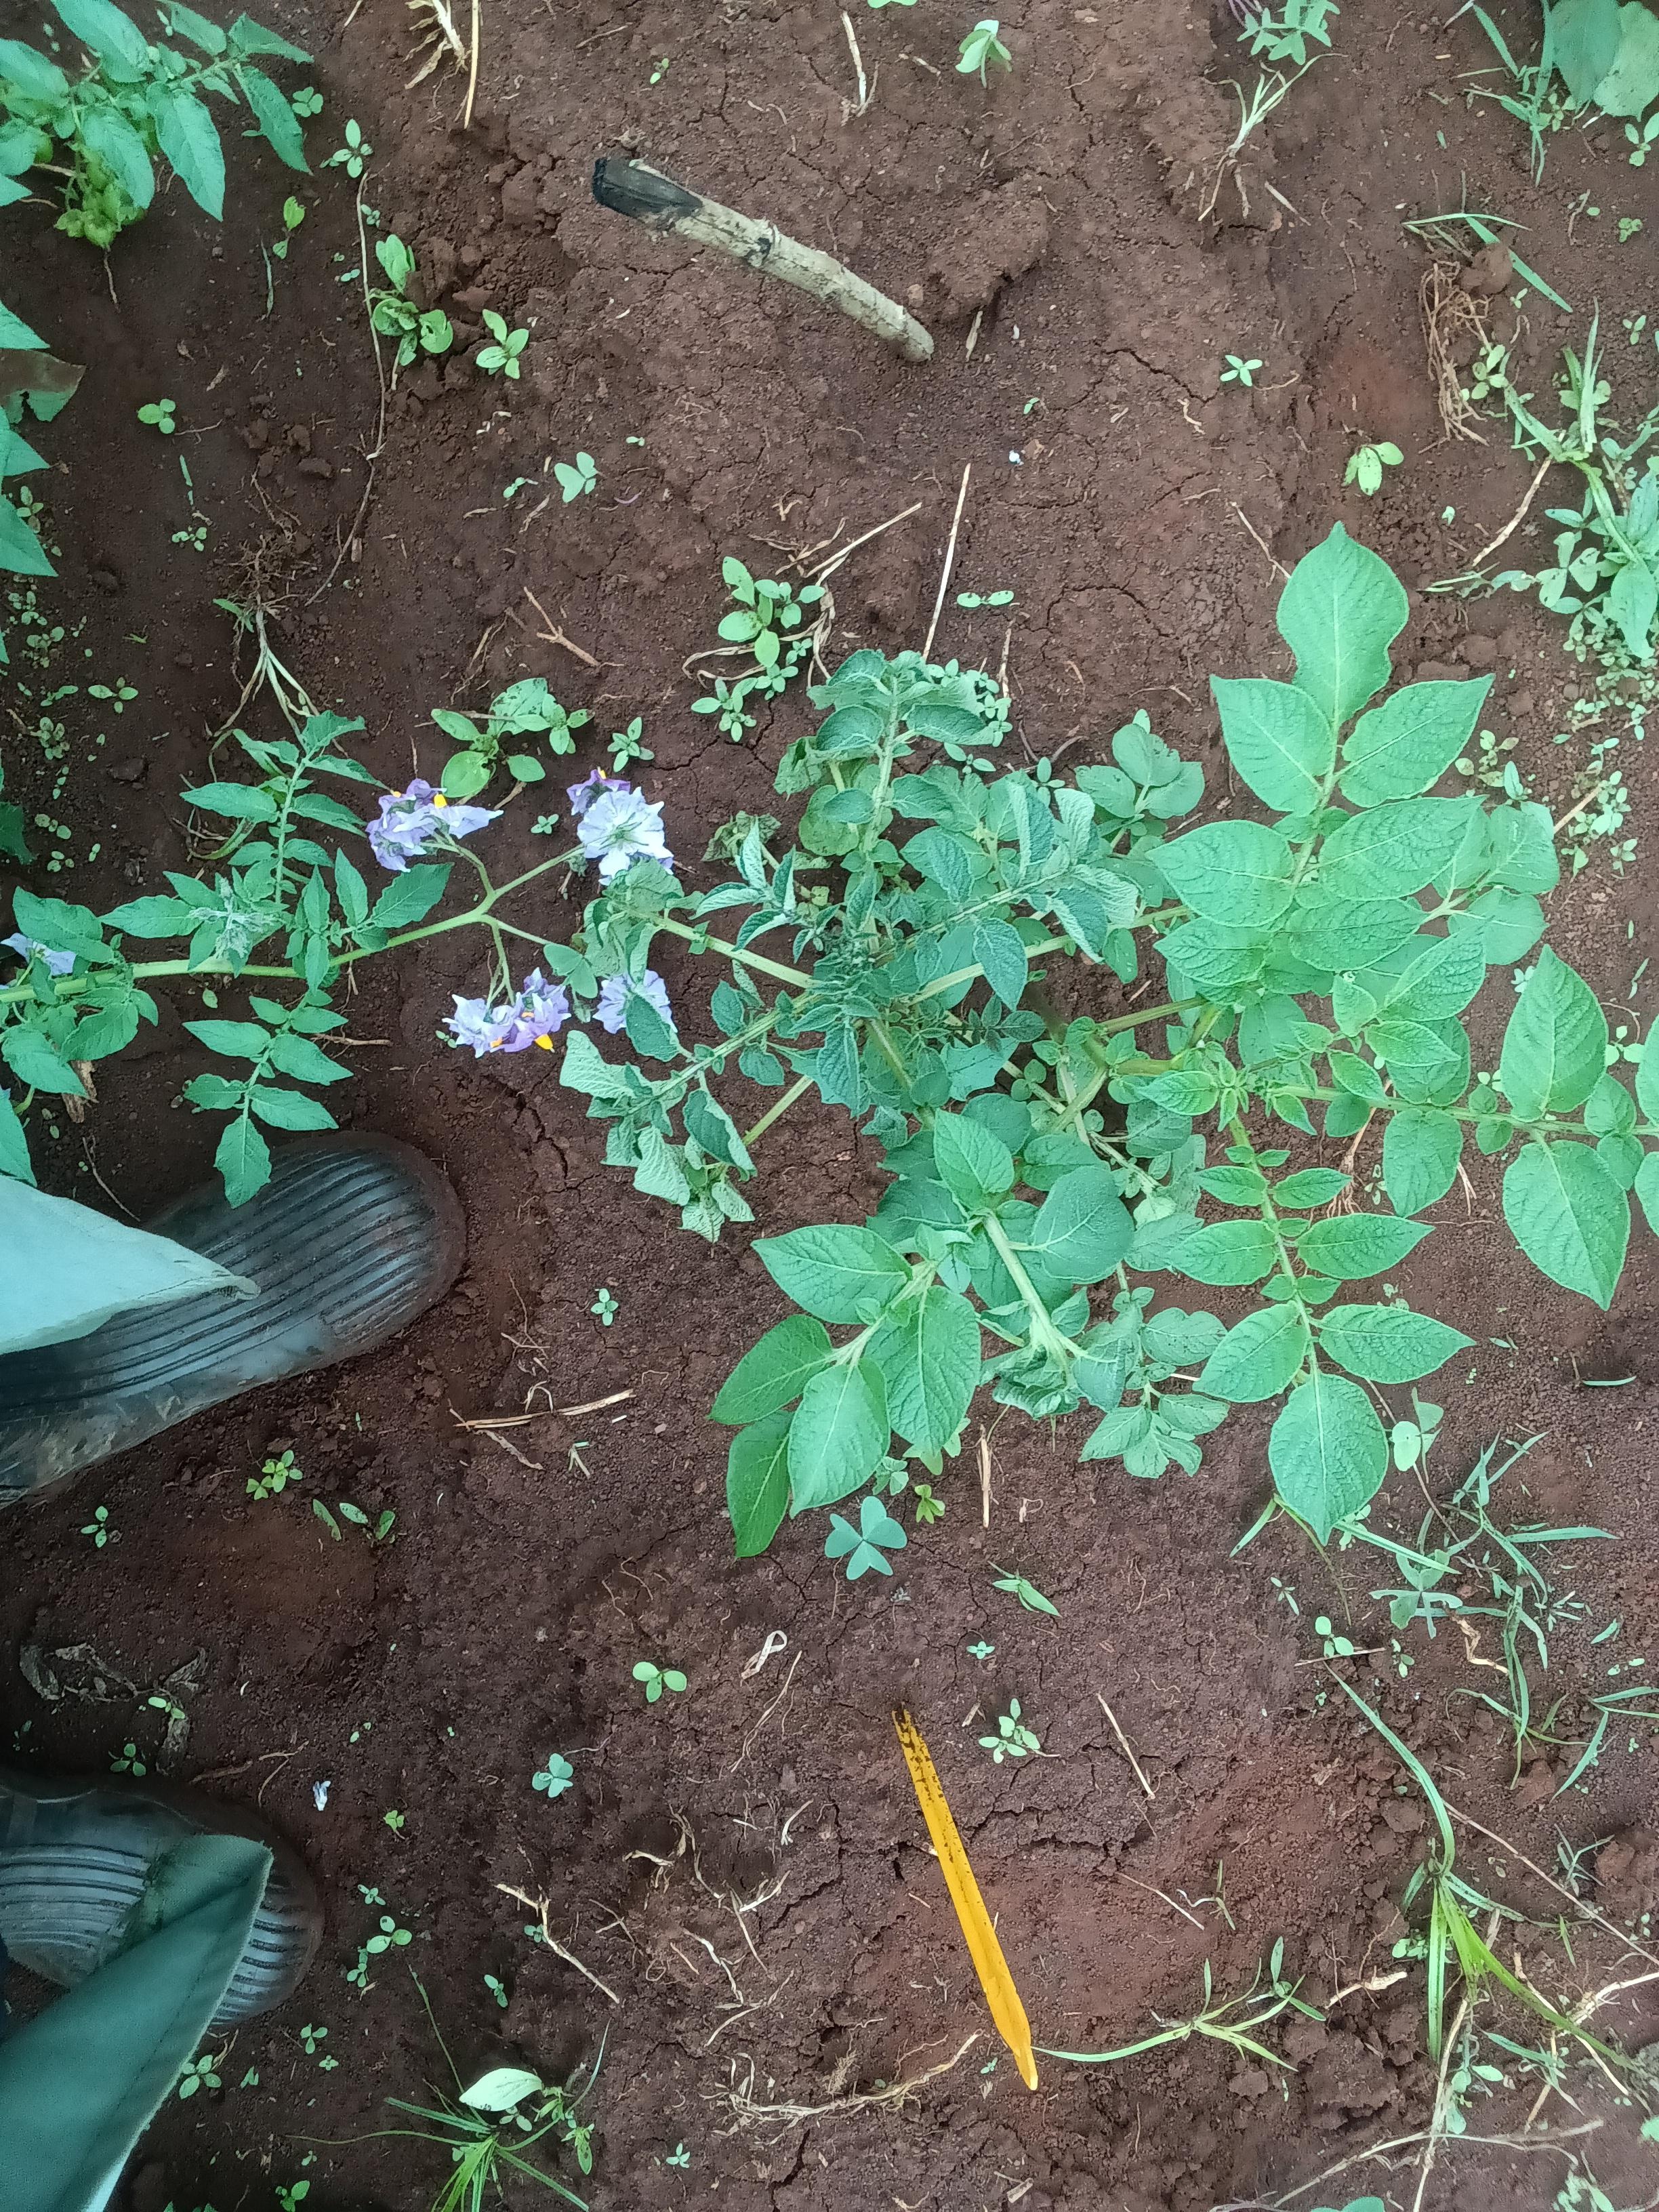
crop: potato
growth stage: flowering
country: Kenya
